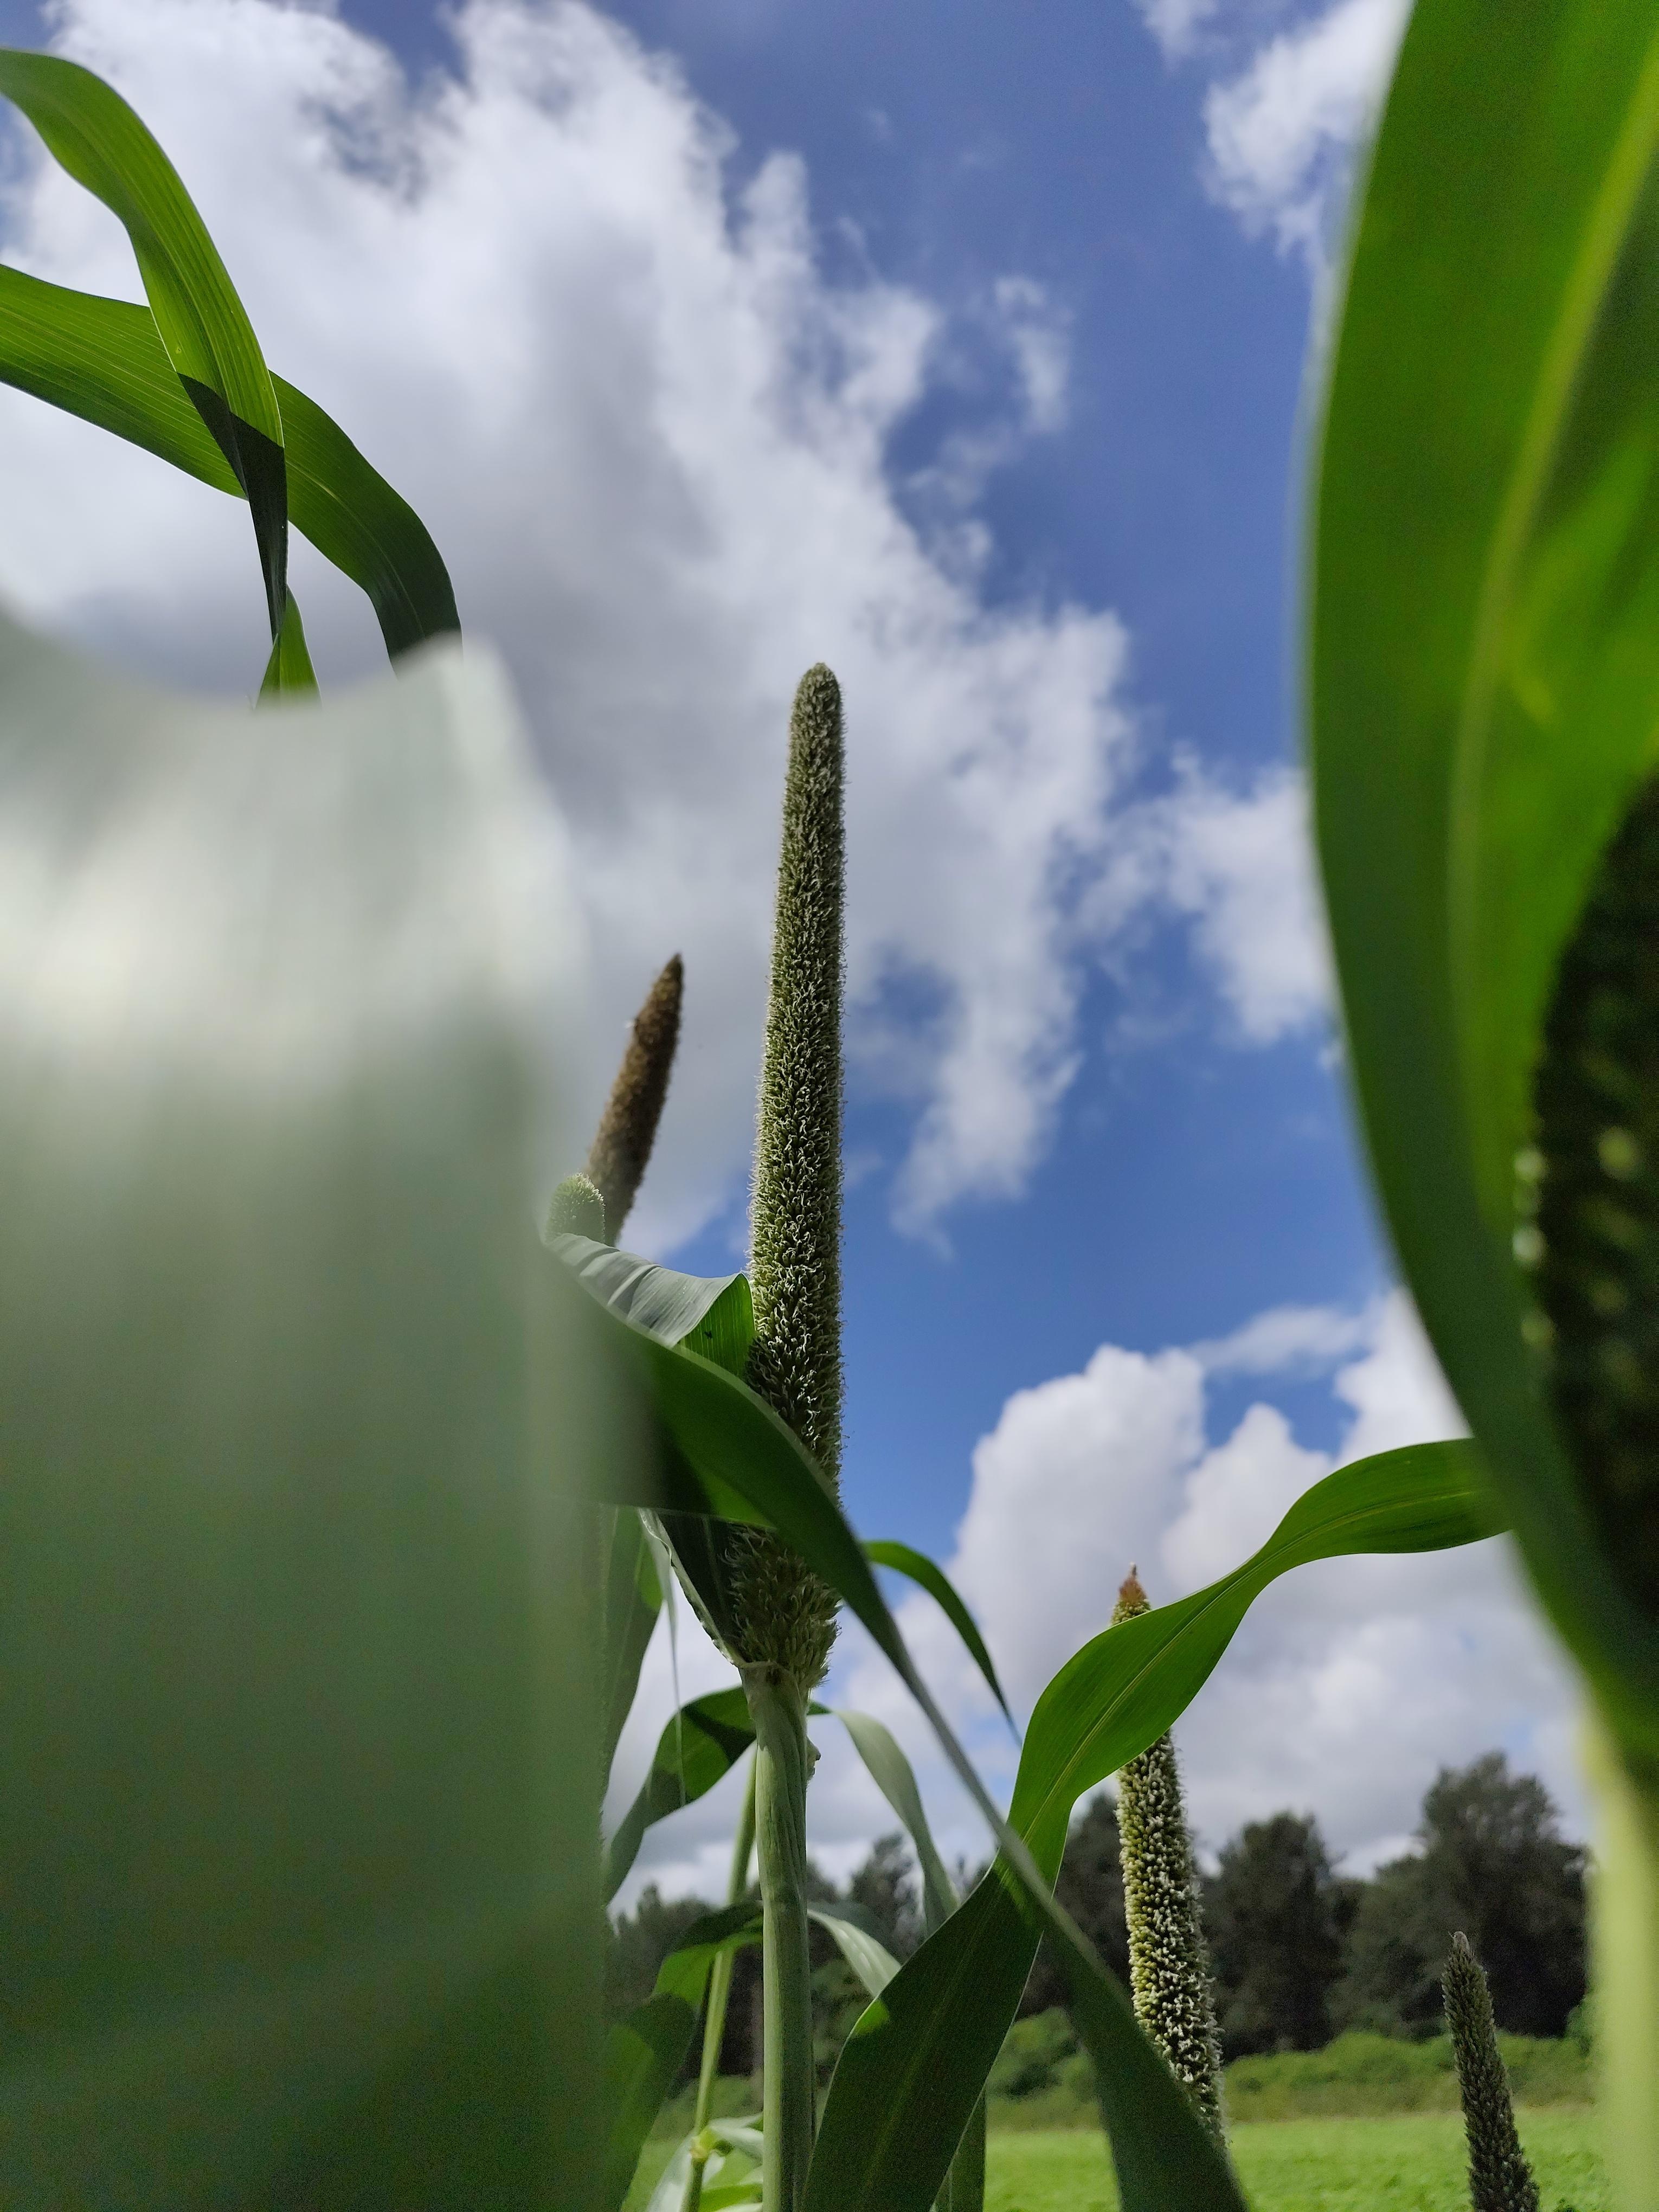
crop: pearl millet
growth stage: heading tuber
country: Tanzania
